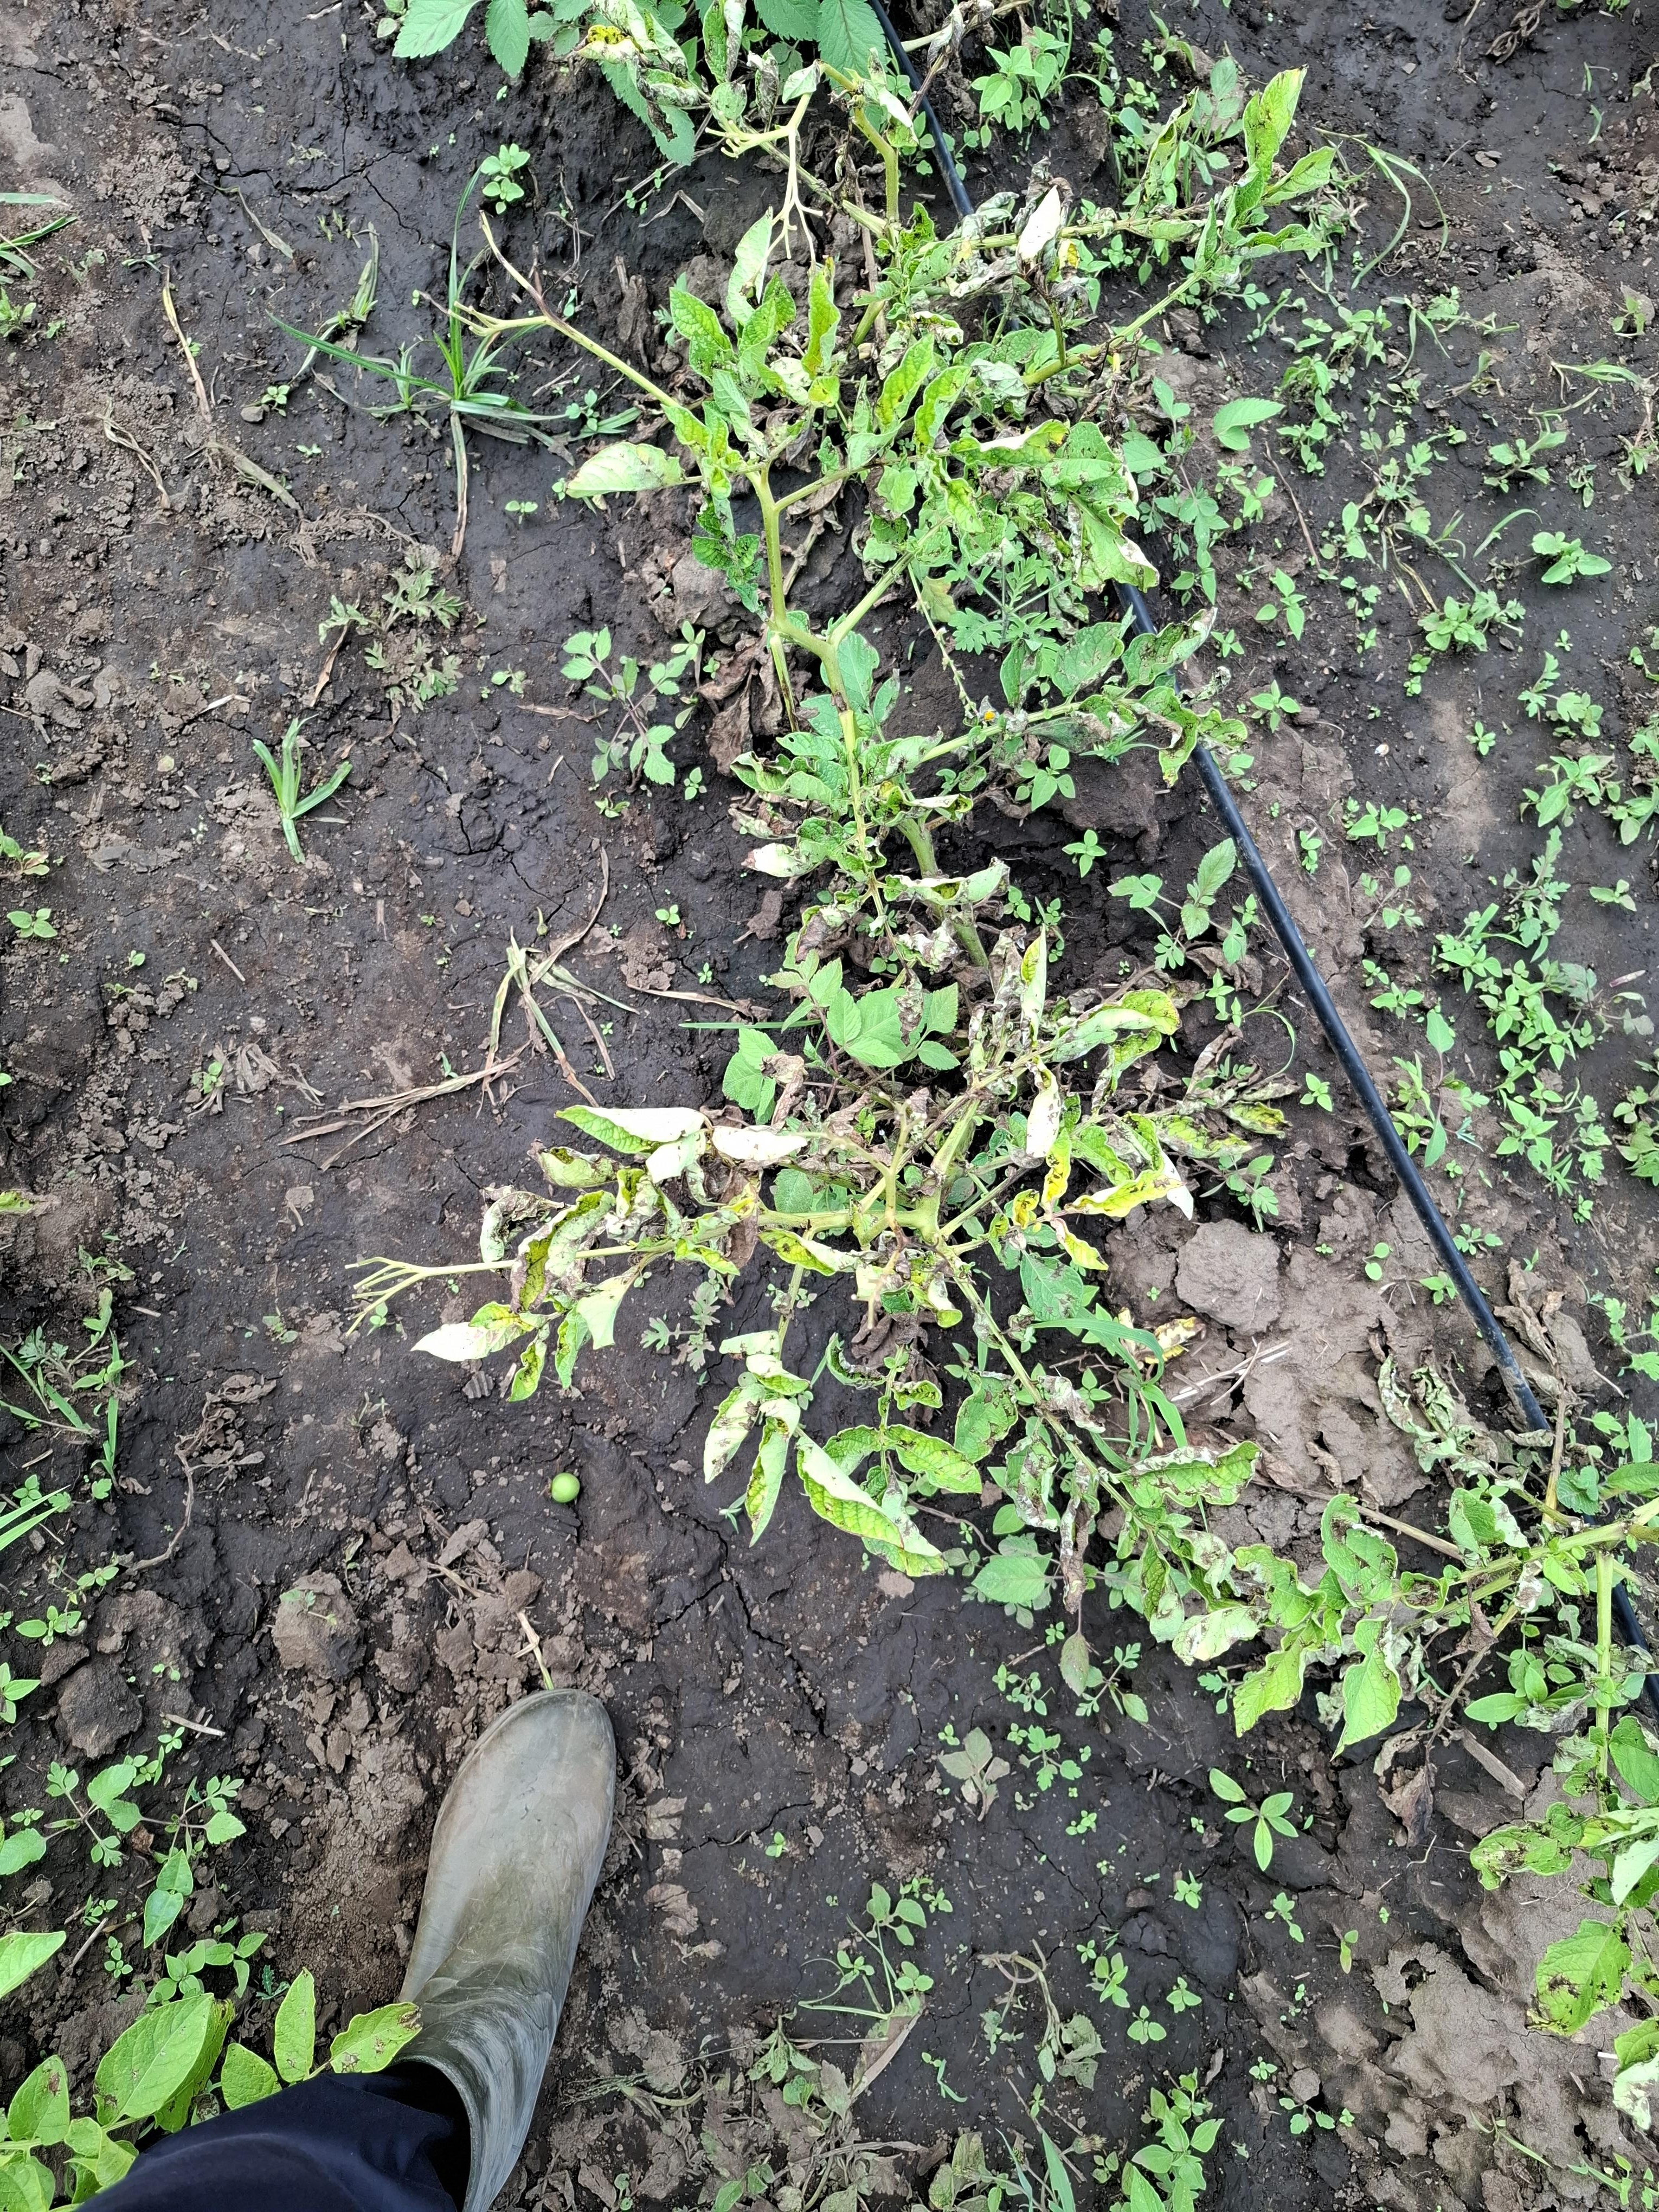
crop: potato
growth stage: flowering
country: Tanzania
